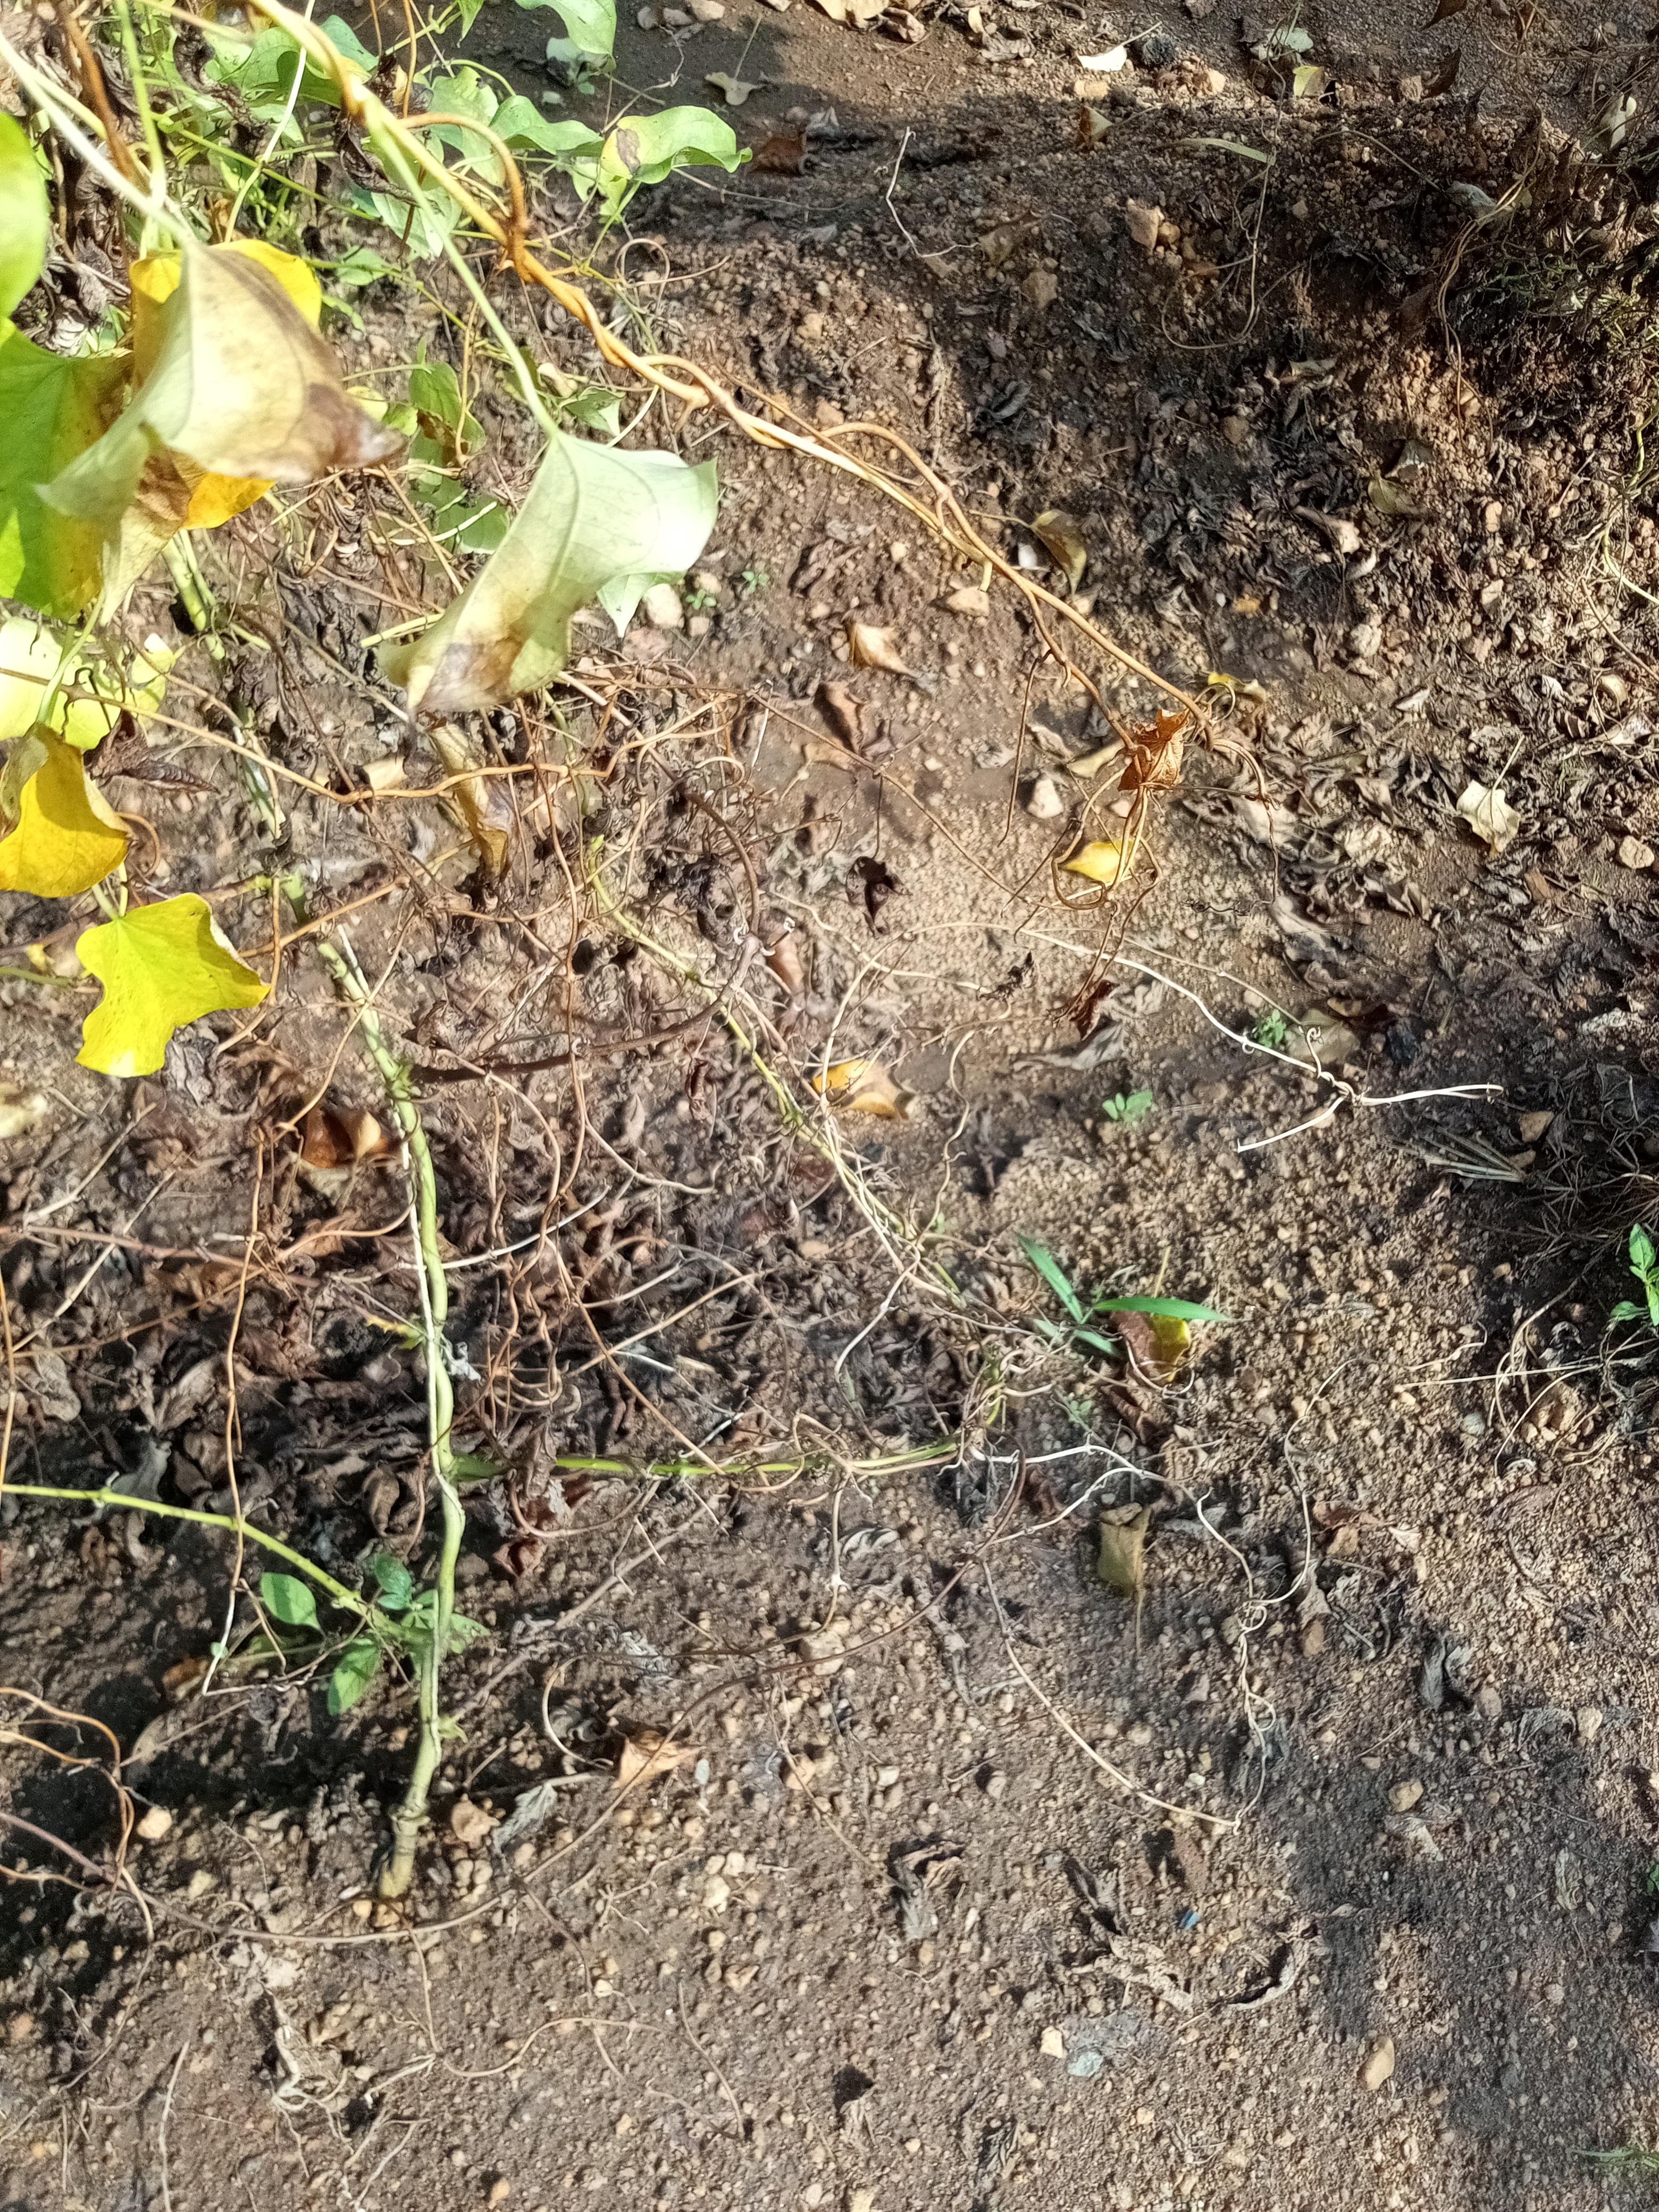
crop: yam
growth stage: maturity
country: Nigeria
